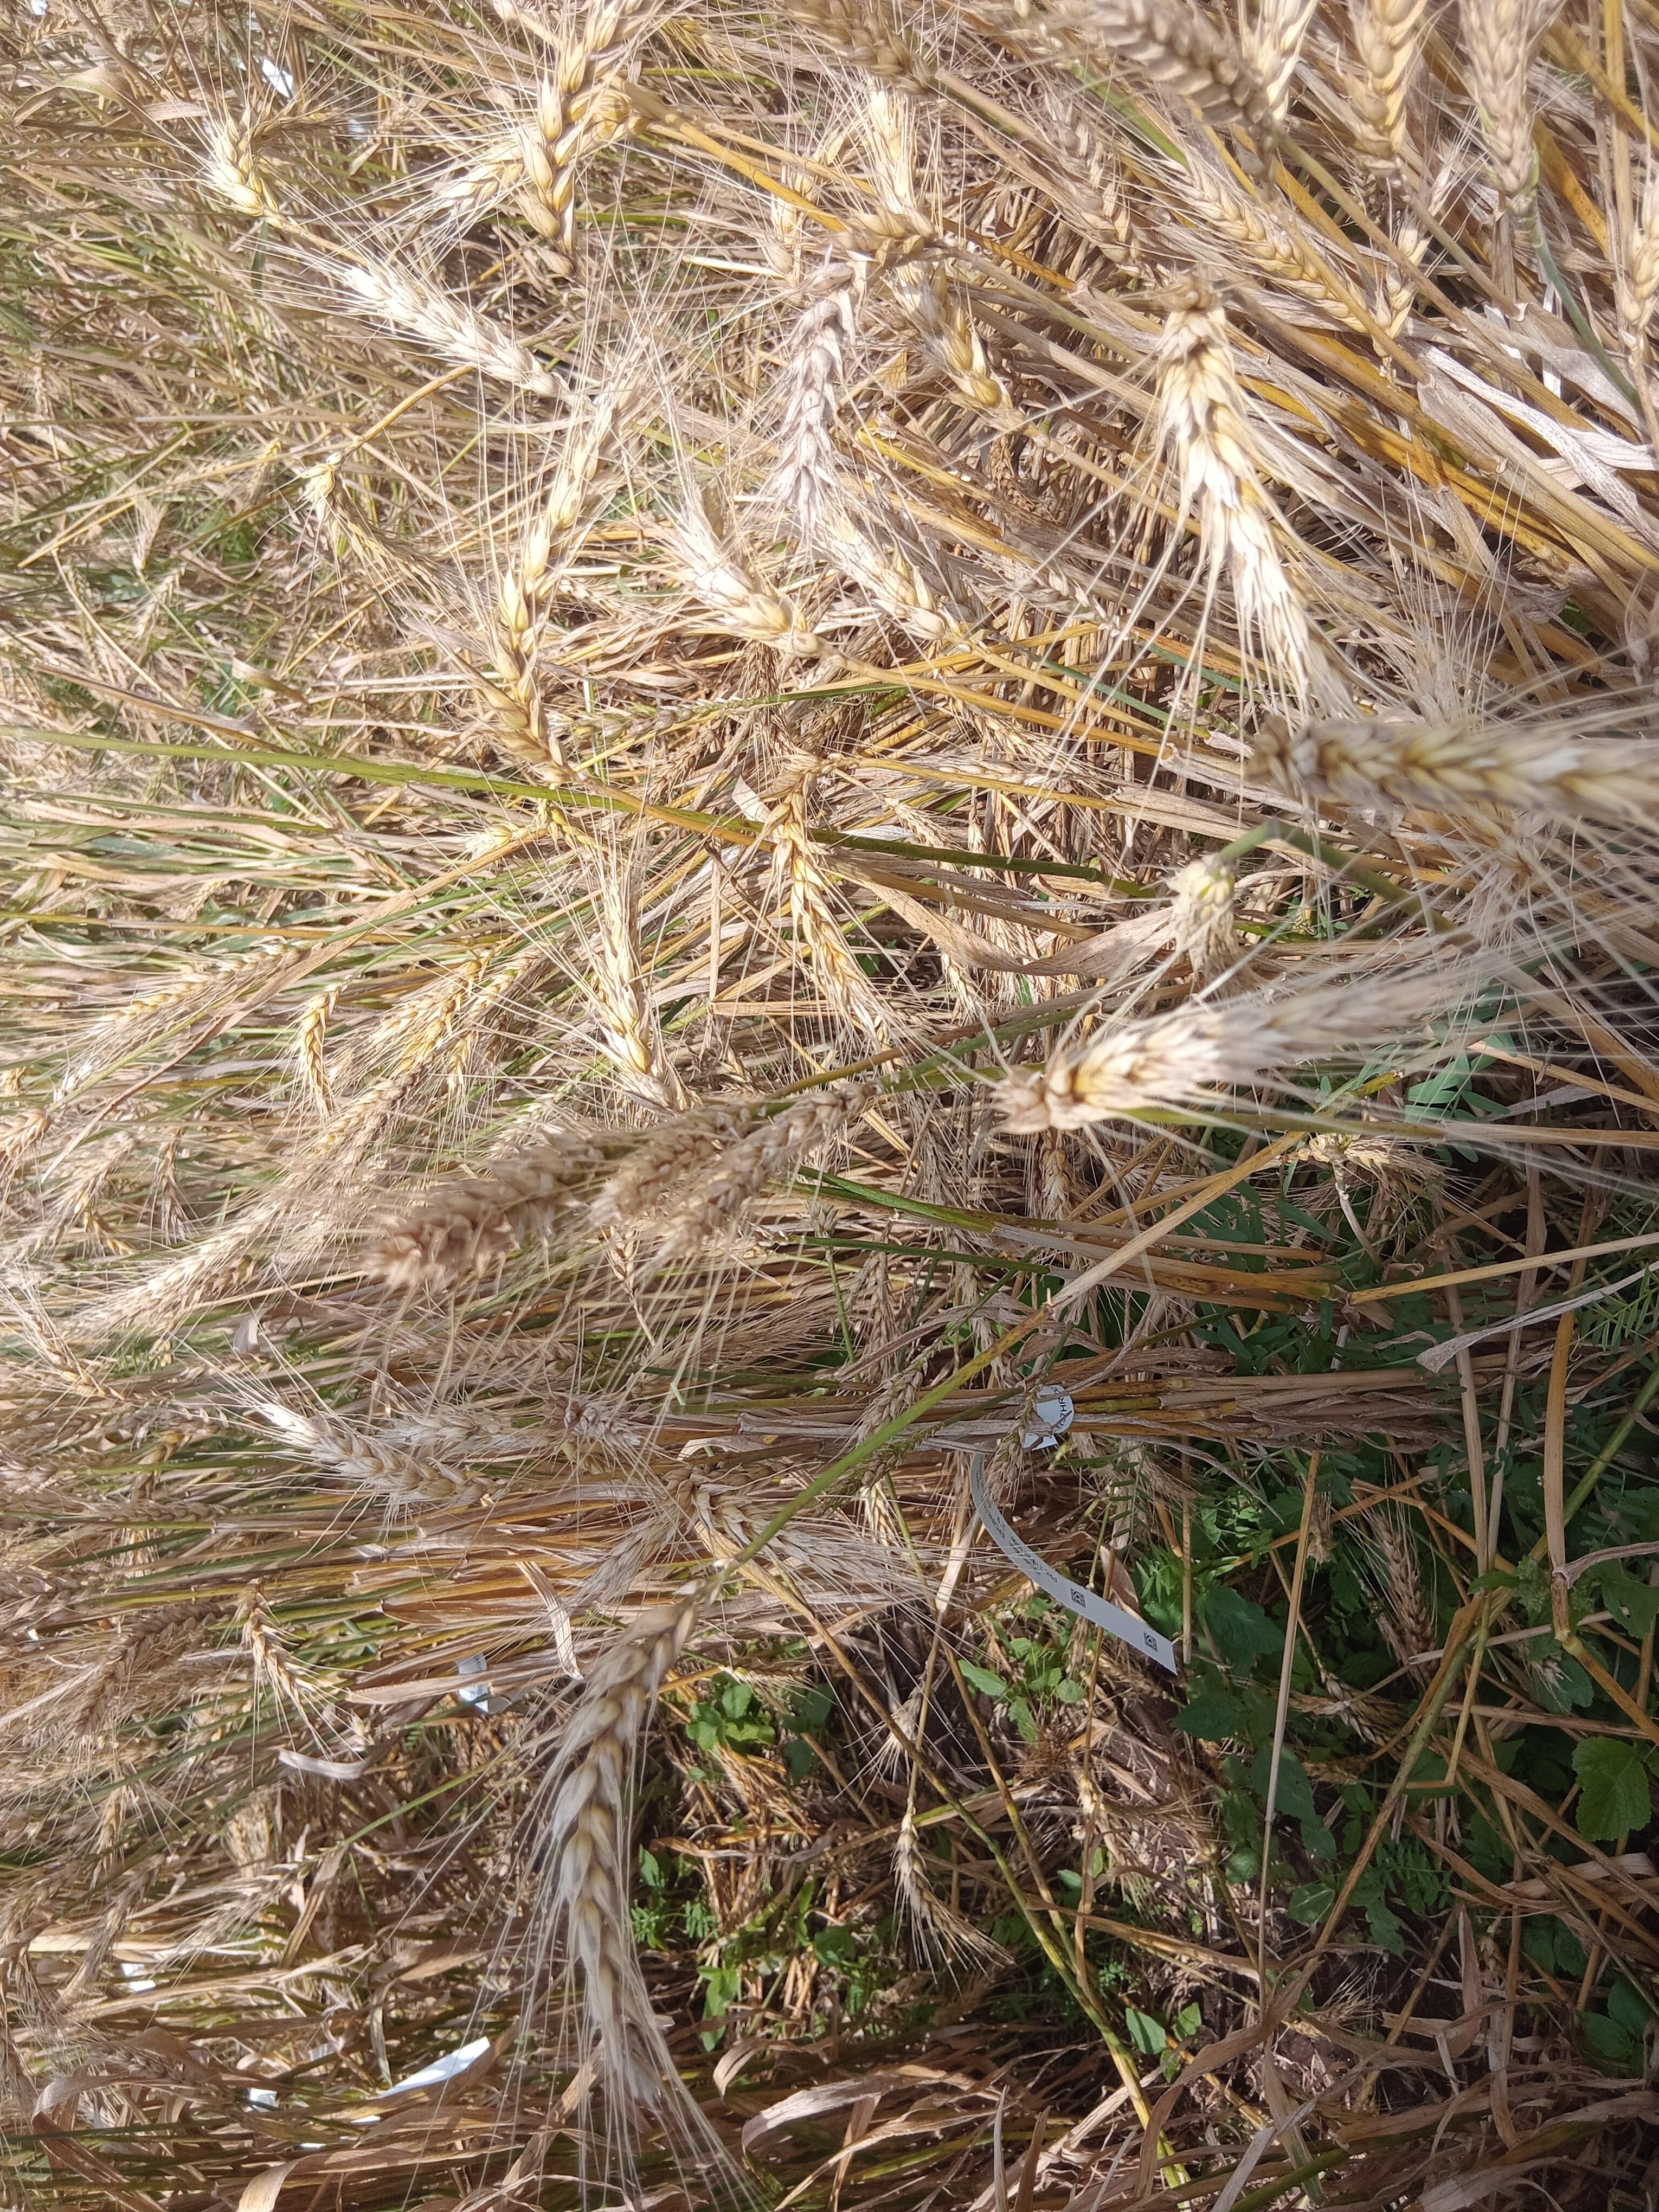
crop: wheat
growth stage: maturity
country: Kenya
